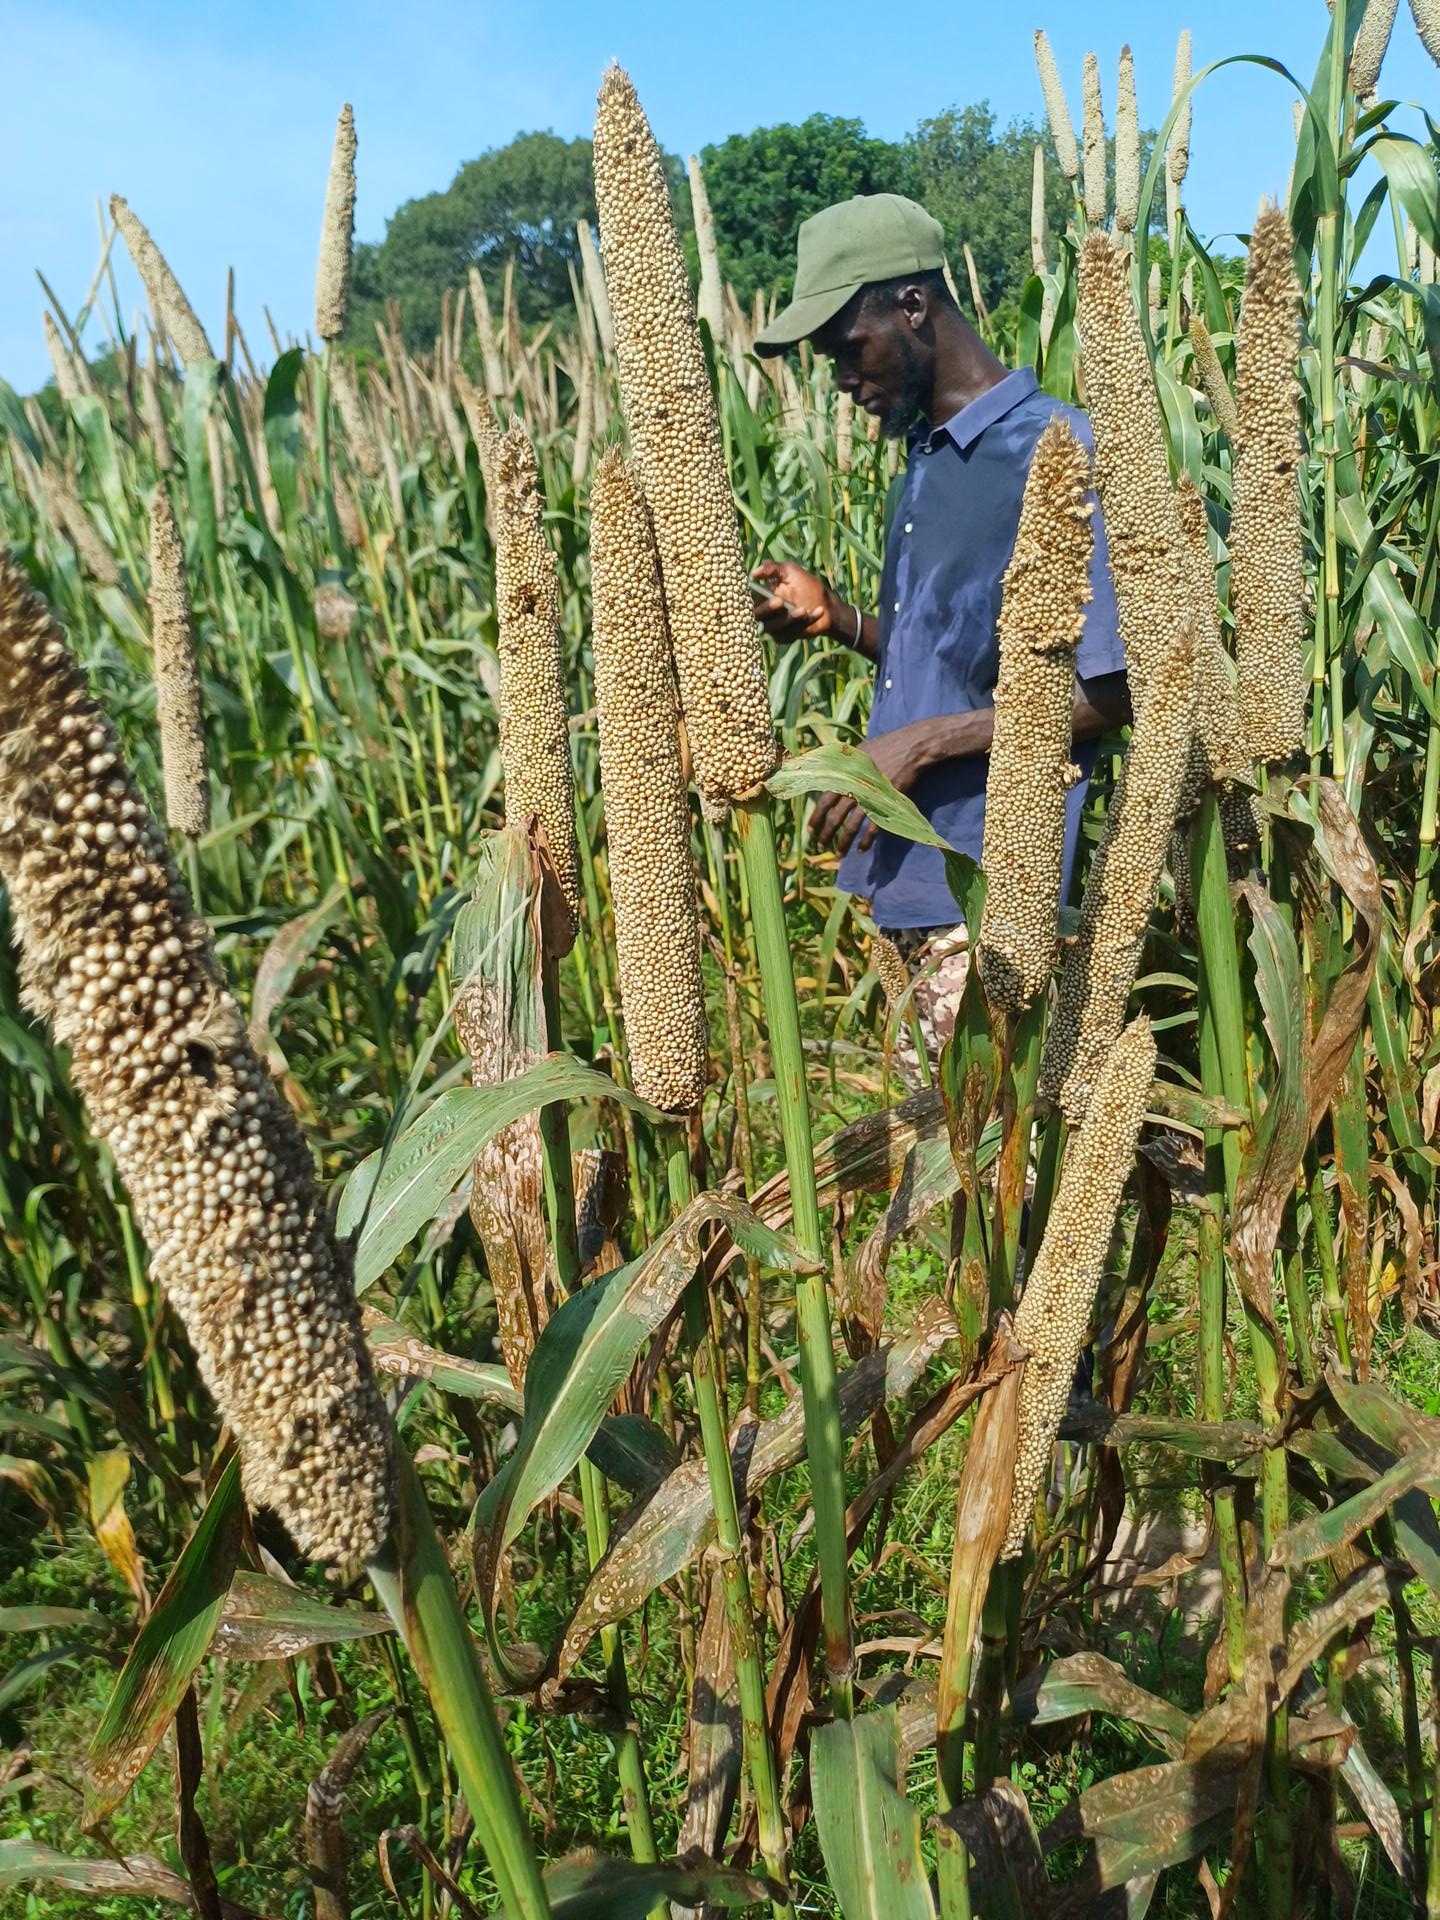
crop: pearl millet
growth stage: filling grain
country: Senegal
